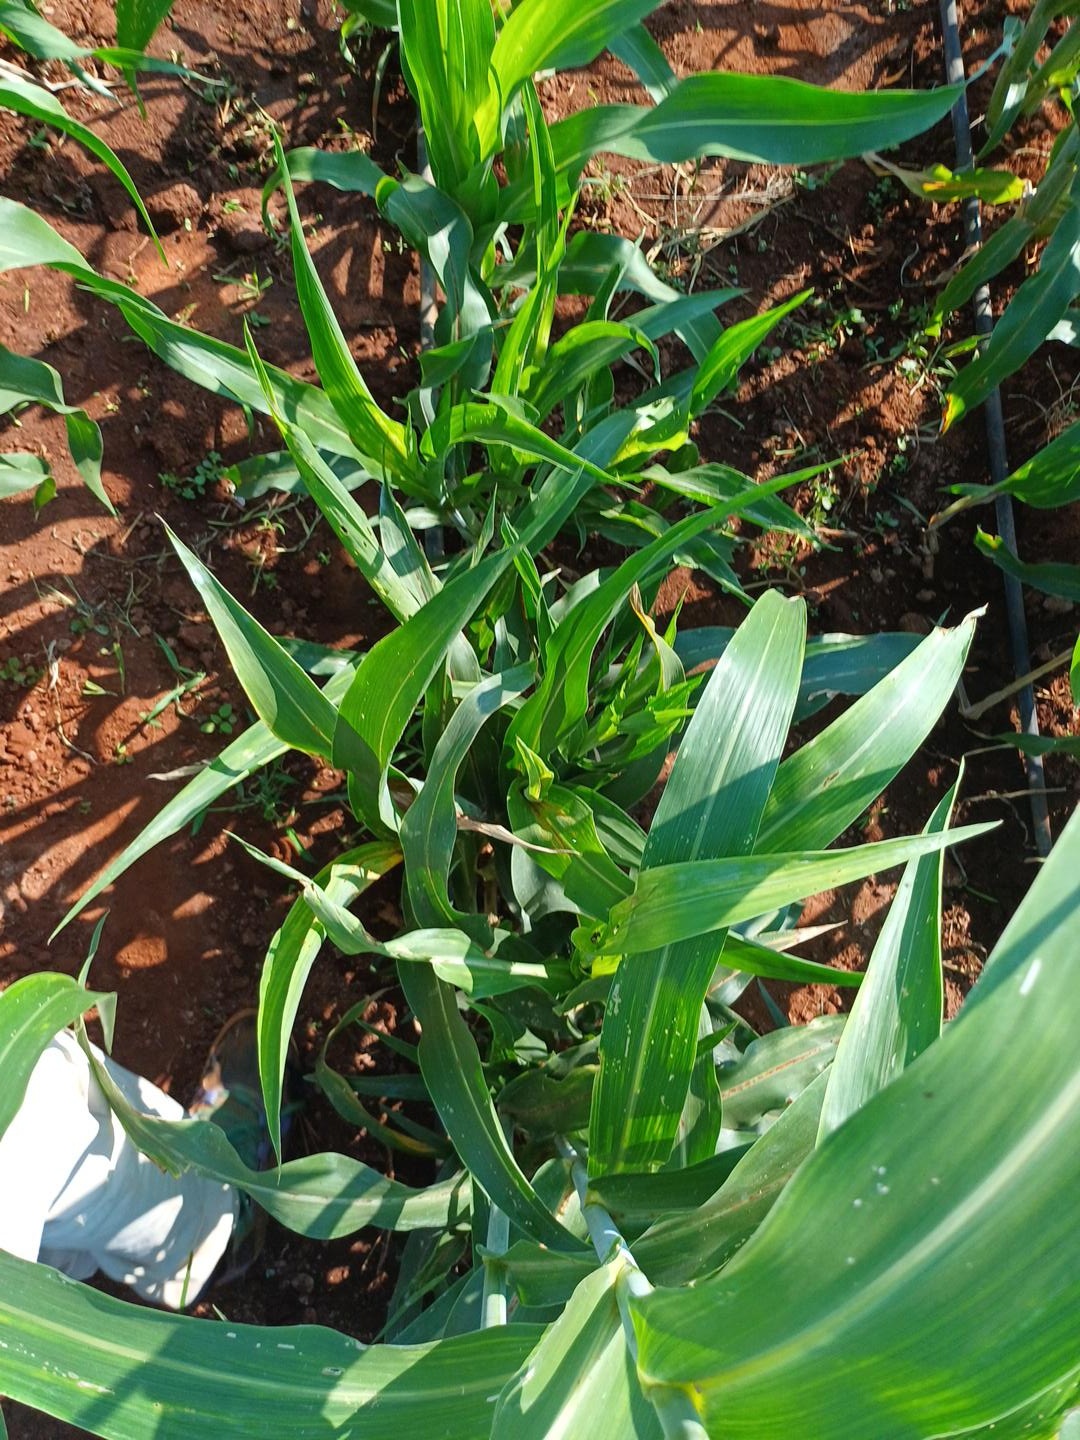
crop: sorghum
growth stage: heading tuber
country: Kenya
